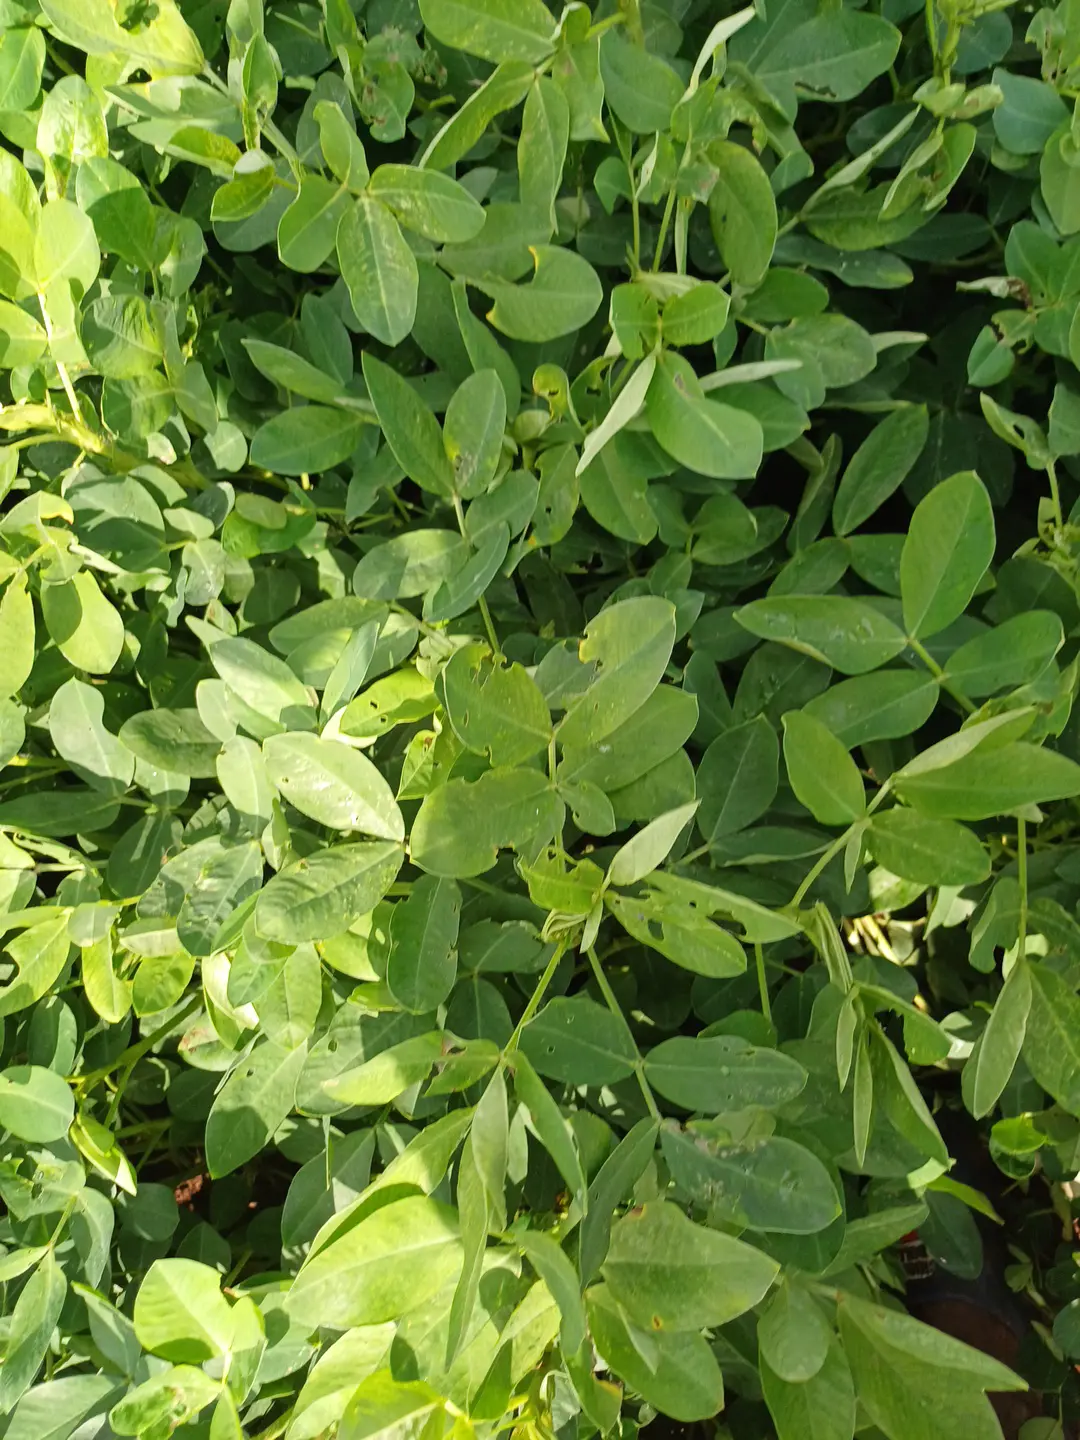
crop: groundnut
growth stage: pegging
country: Kenya
